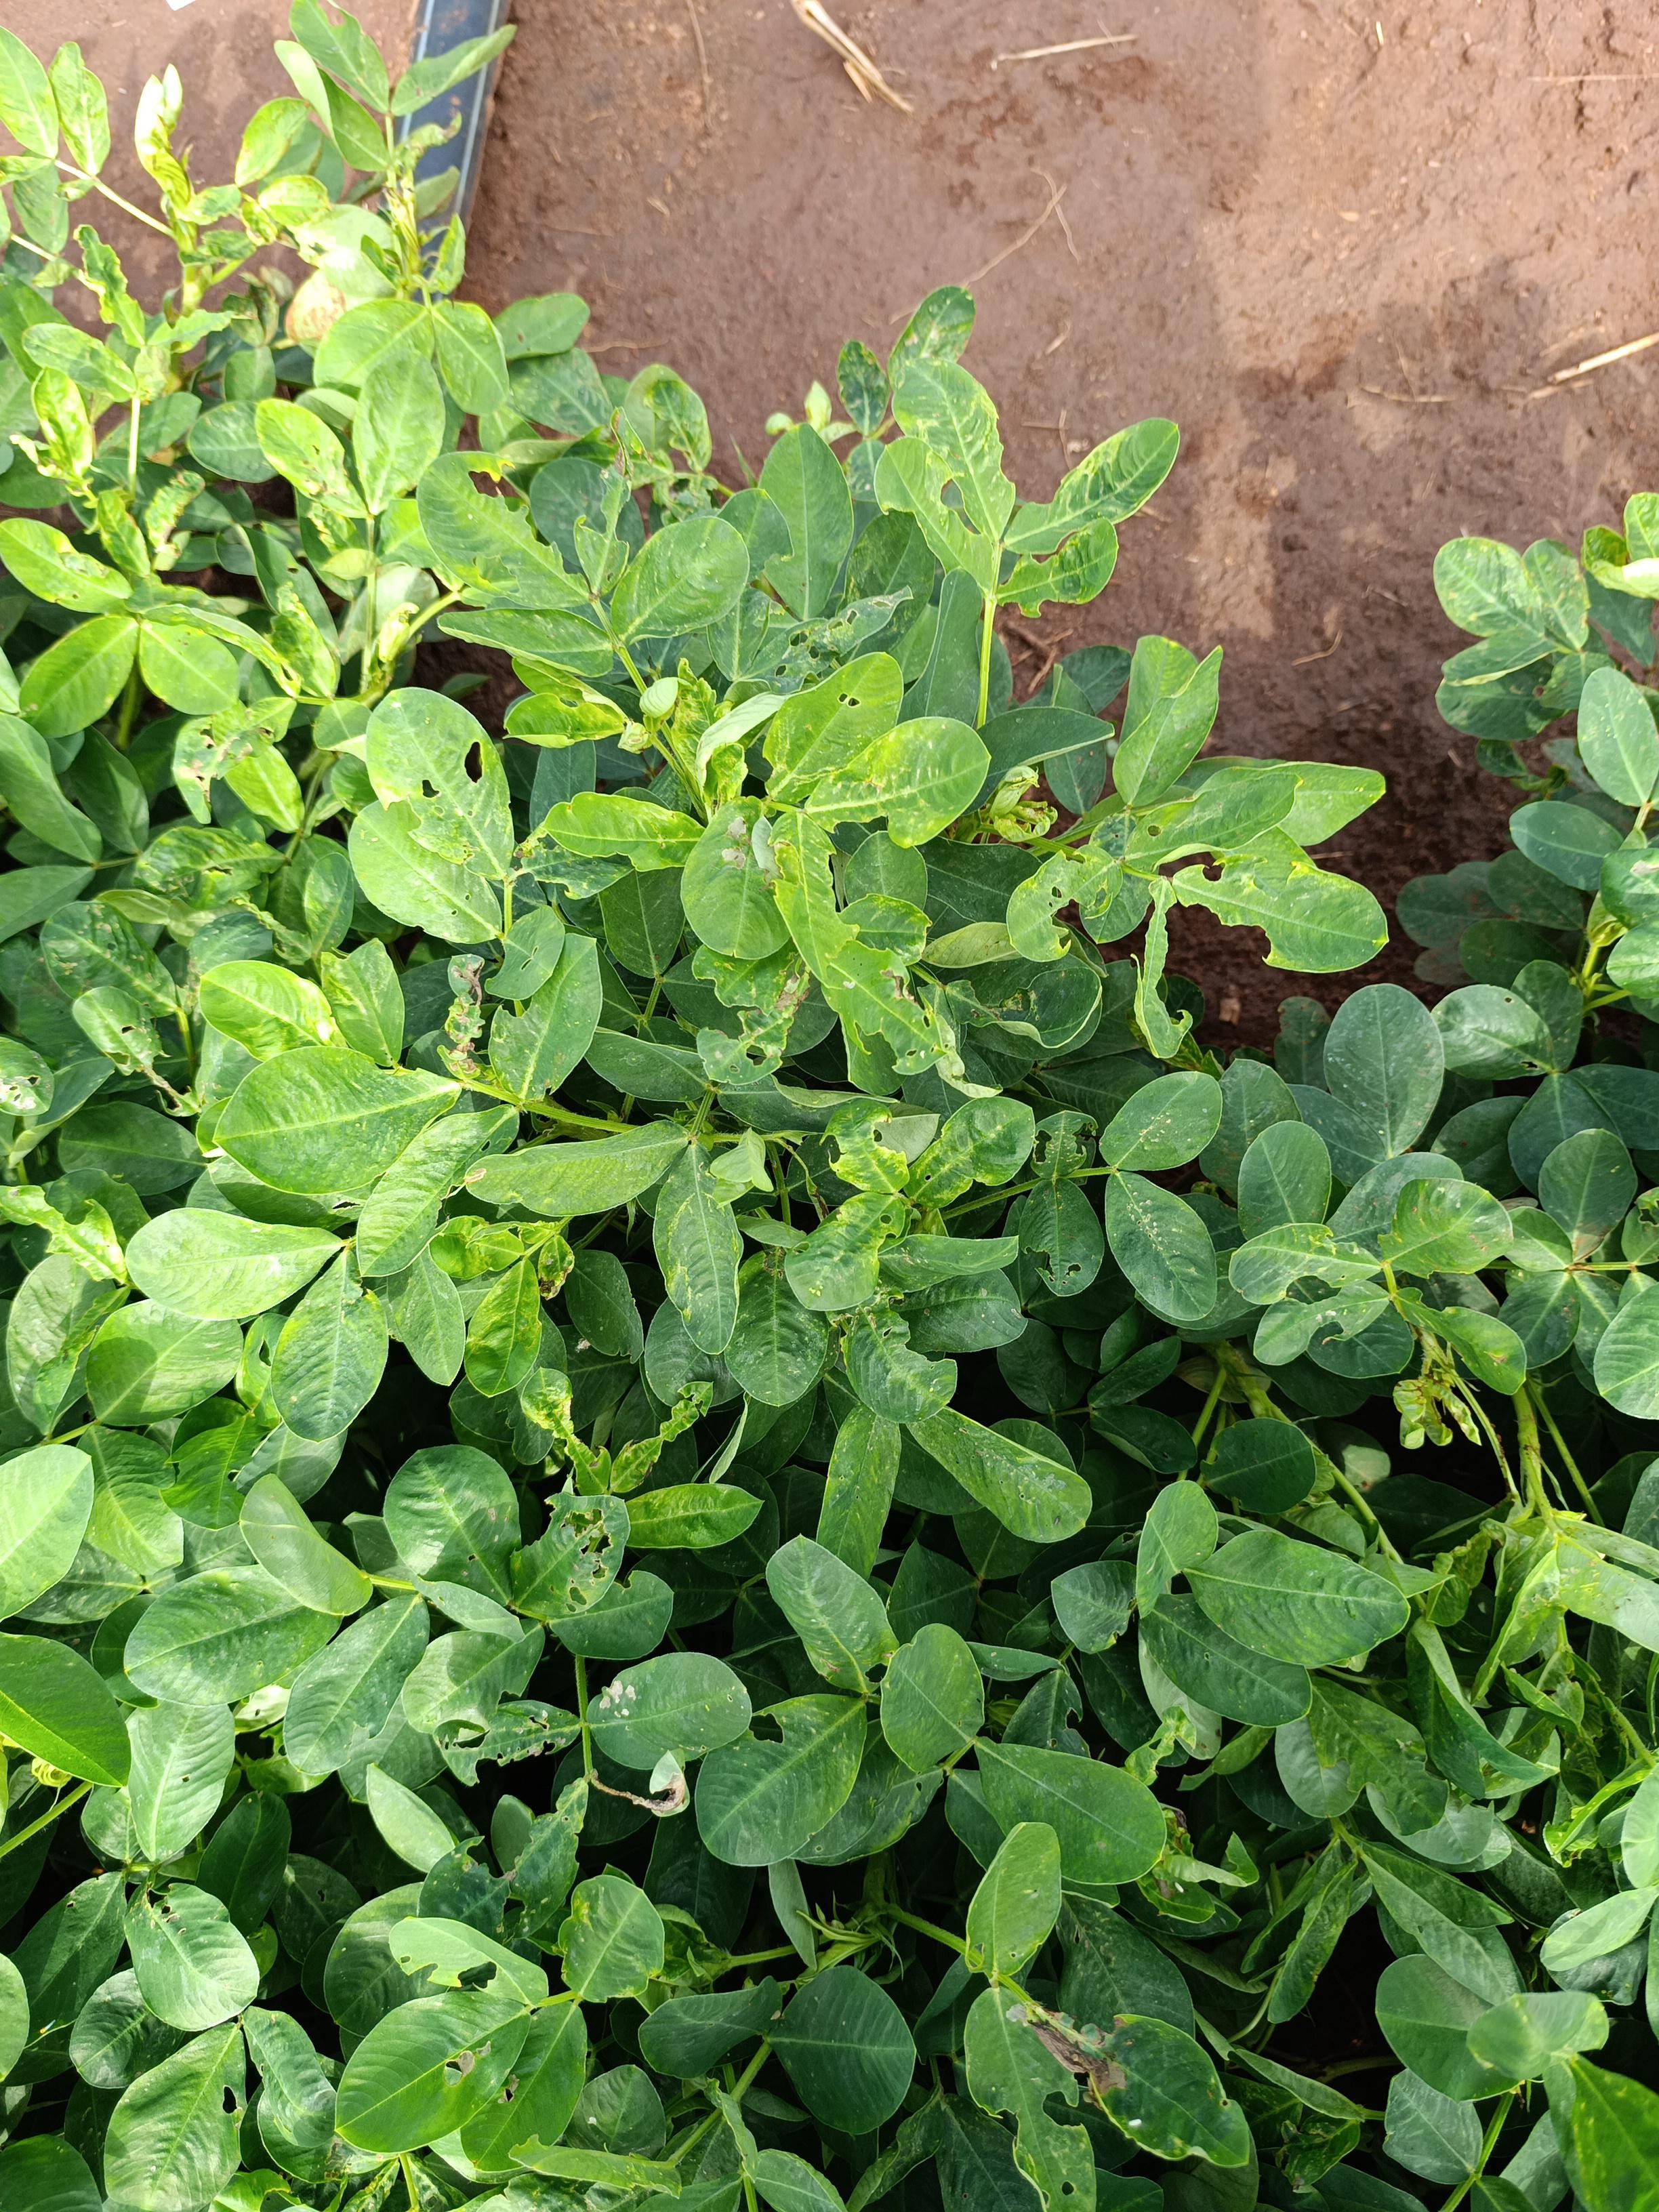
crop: groundnut
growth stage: flowering
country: Kenya
